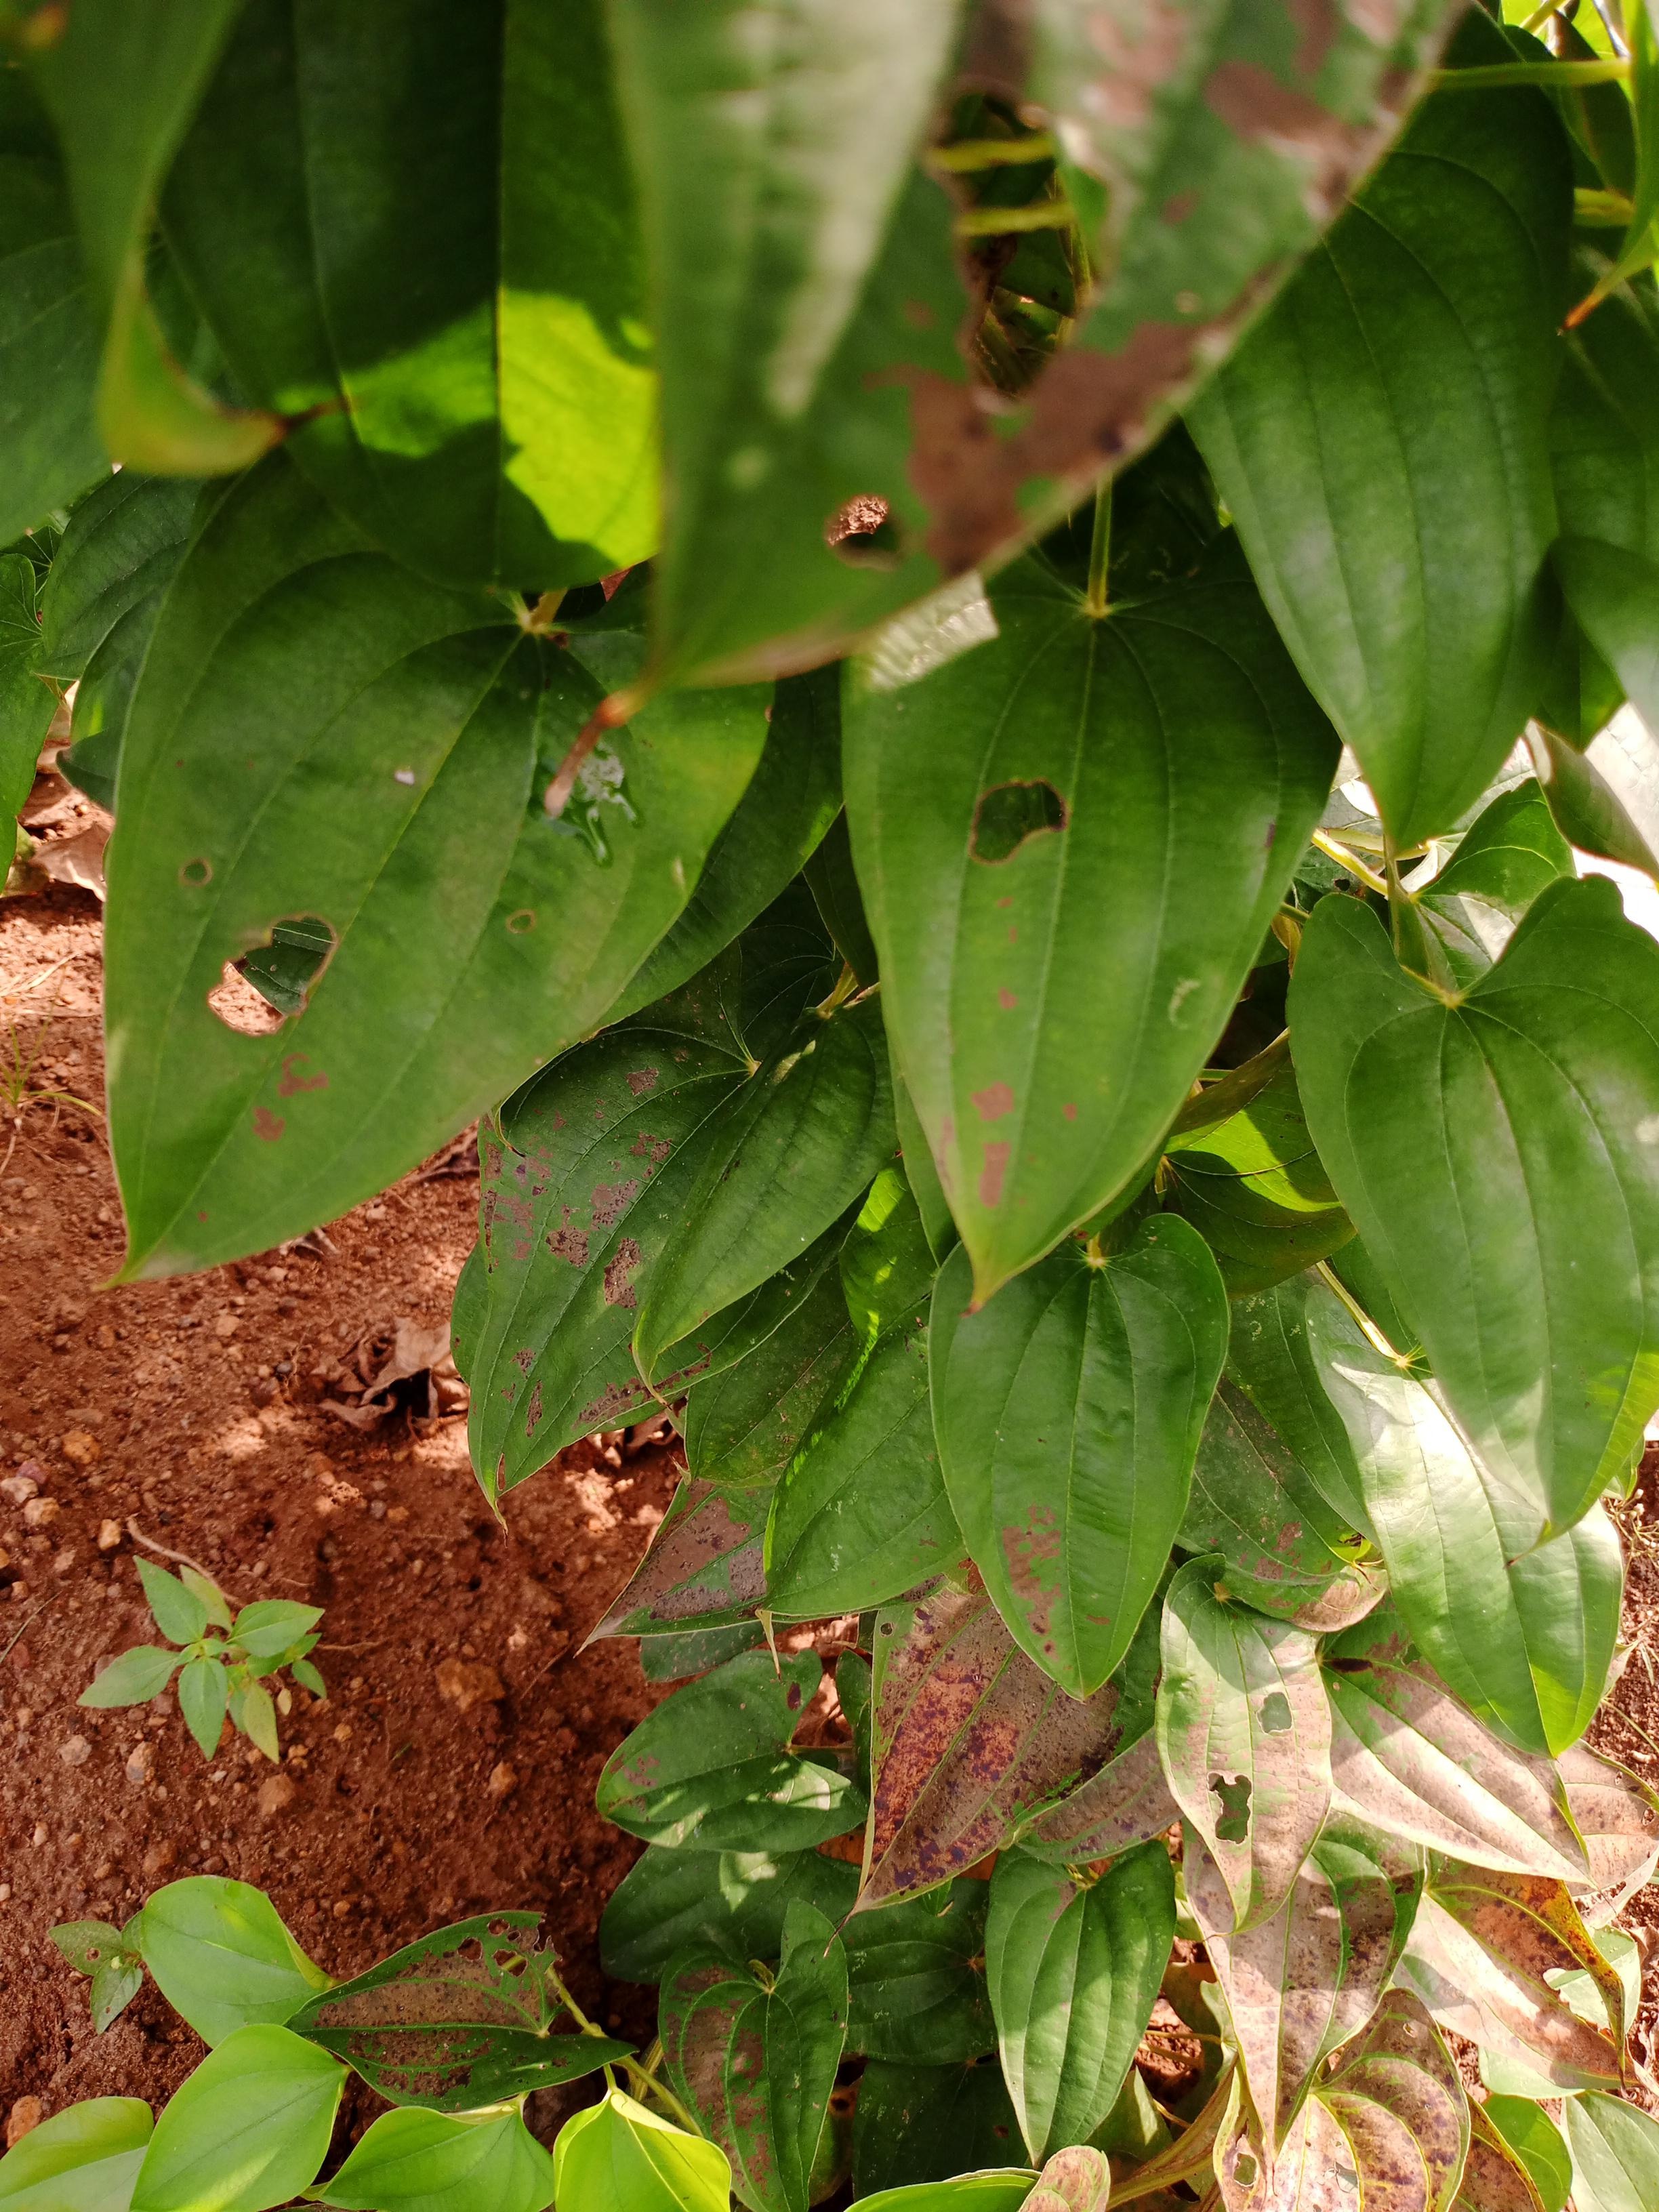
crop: yam
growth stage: vegetative
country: Nigeria
